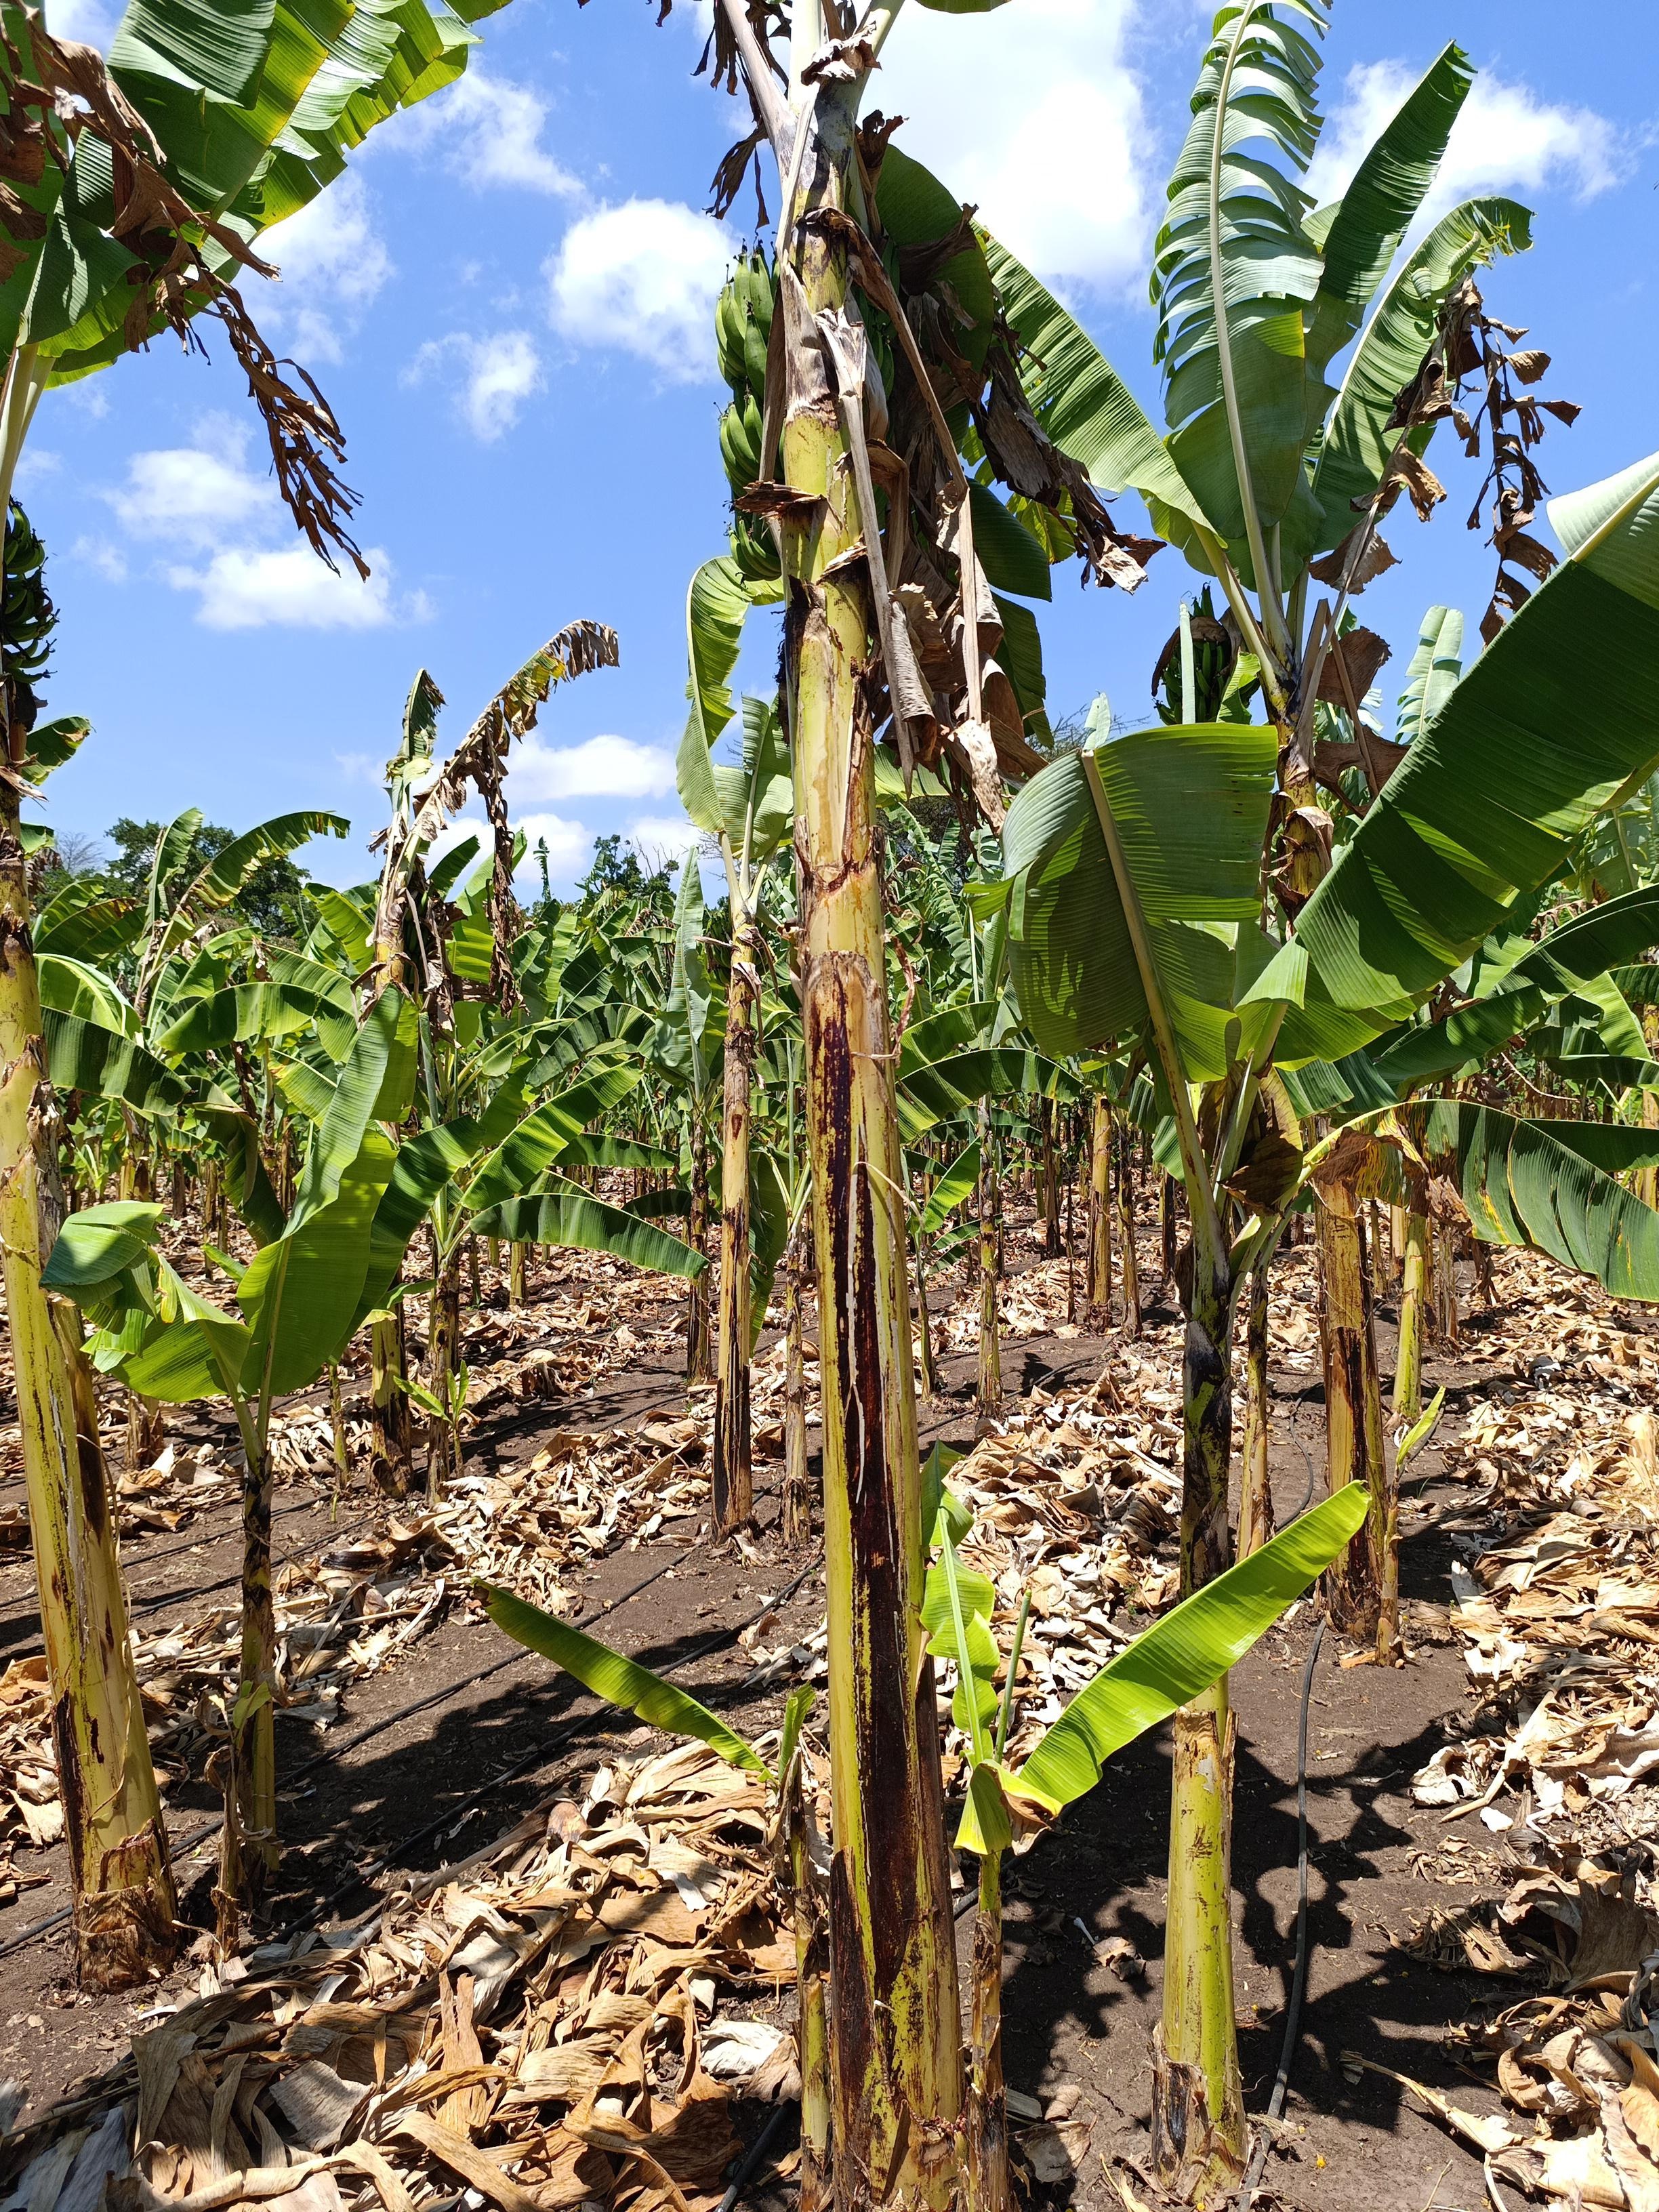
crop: banana
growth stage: development fruit
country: Tanzania
